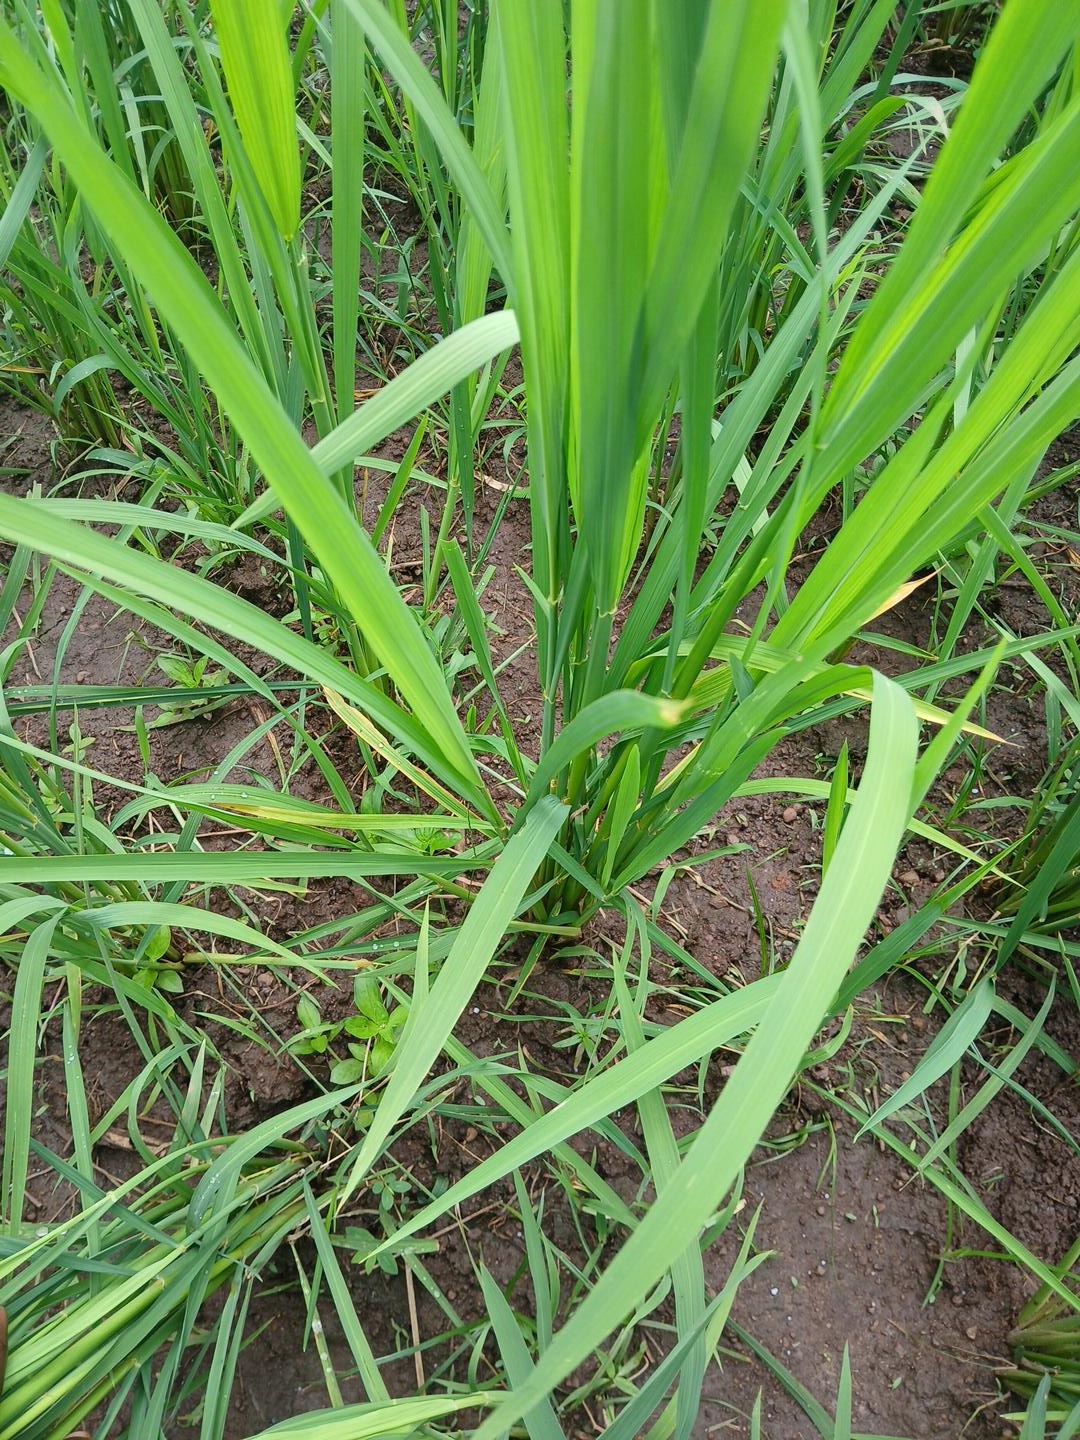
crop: rice
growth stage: elongation stem
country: Côte d'Ivoire
